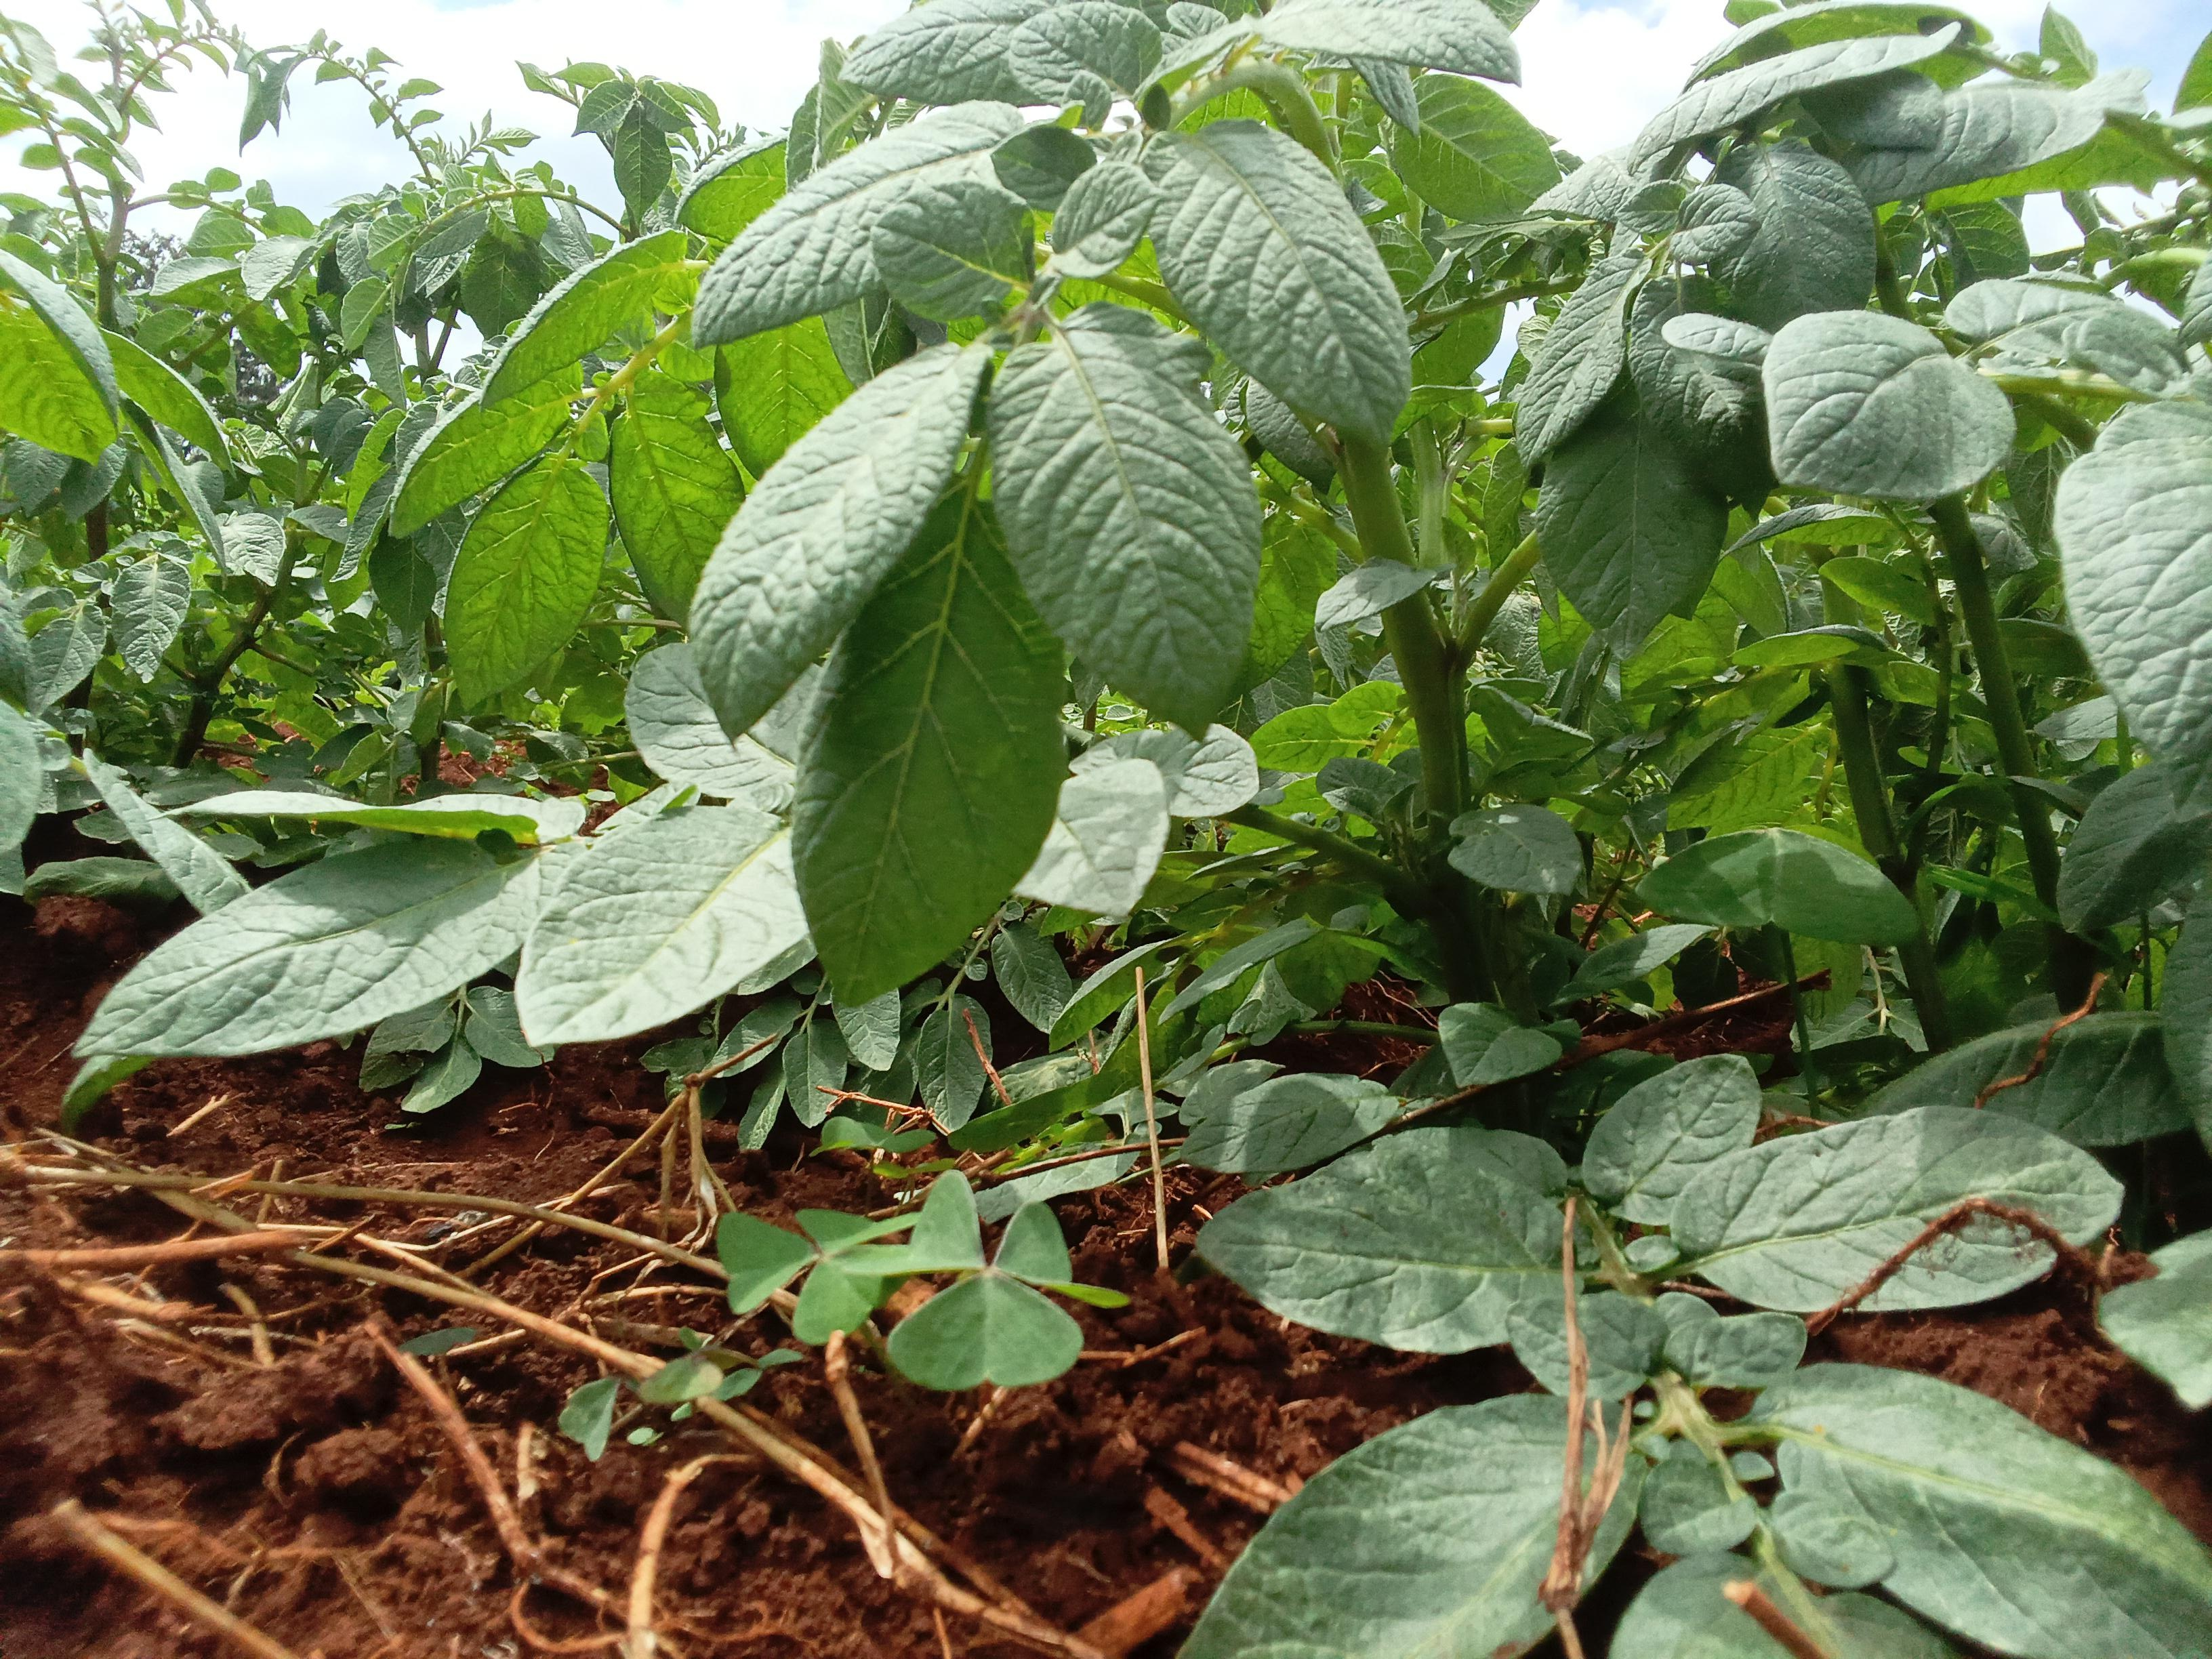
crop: potato
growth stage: vegetative
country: Kenya
